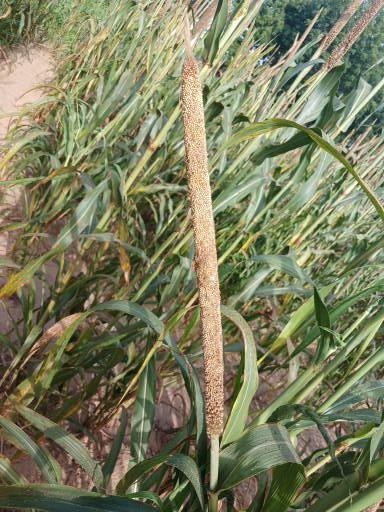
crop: pearl millet
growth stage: maturity
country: Senegal
